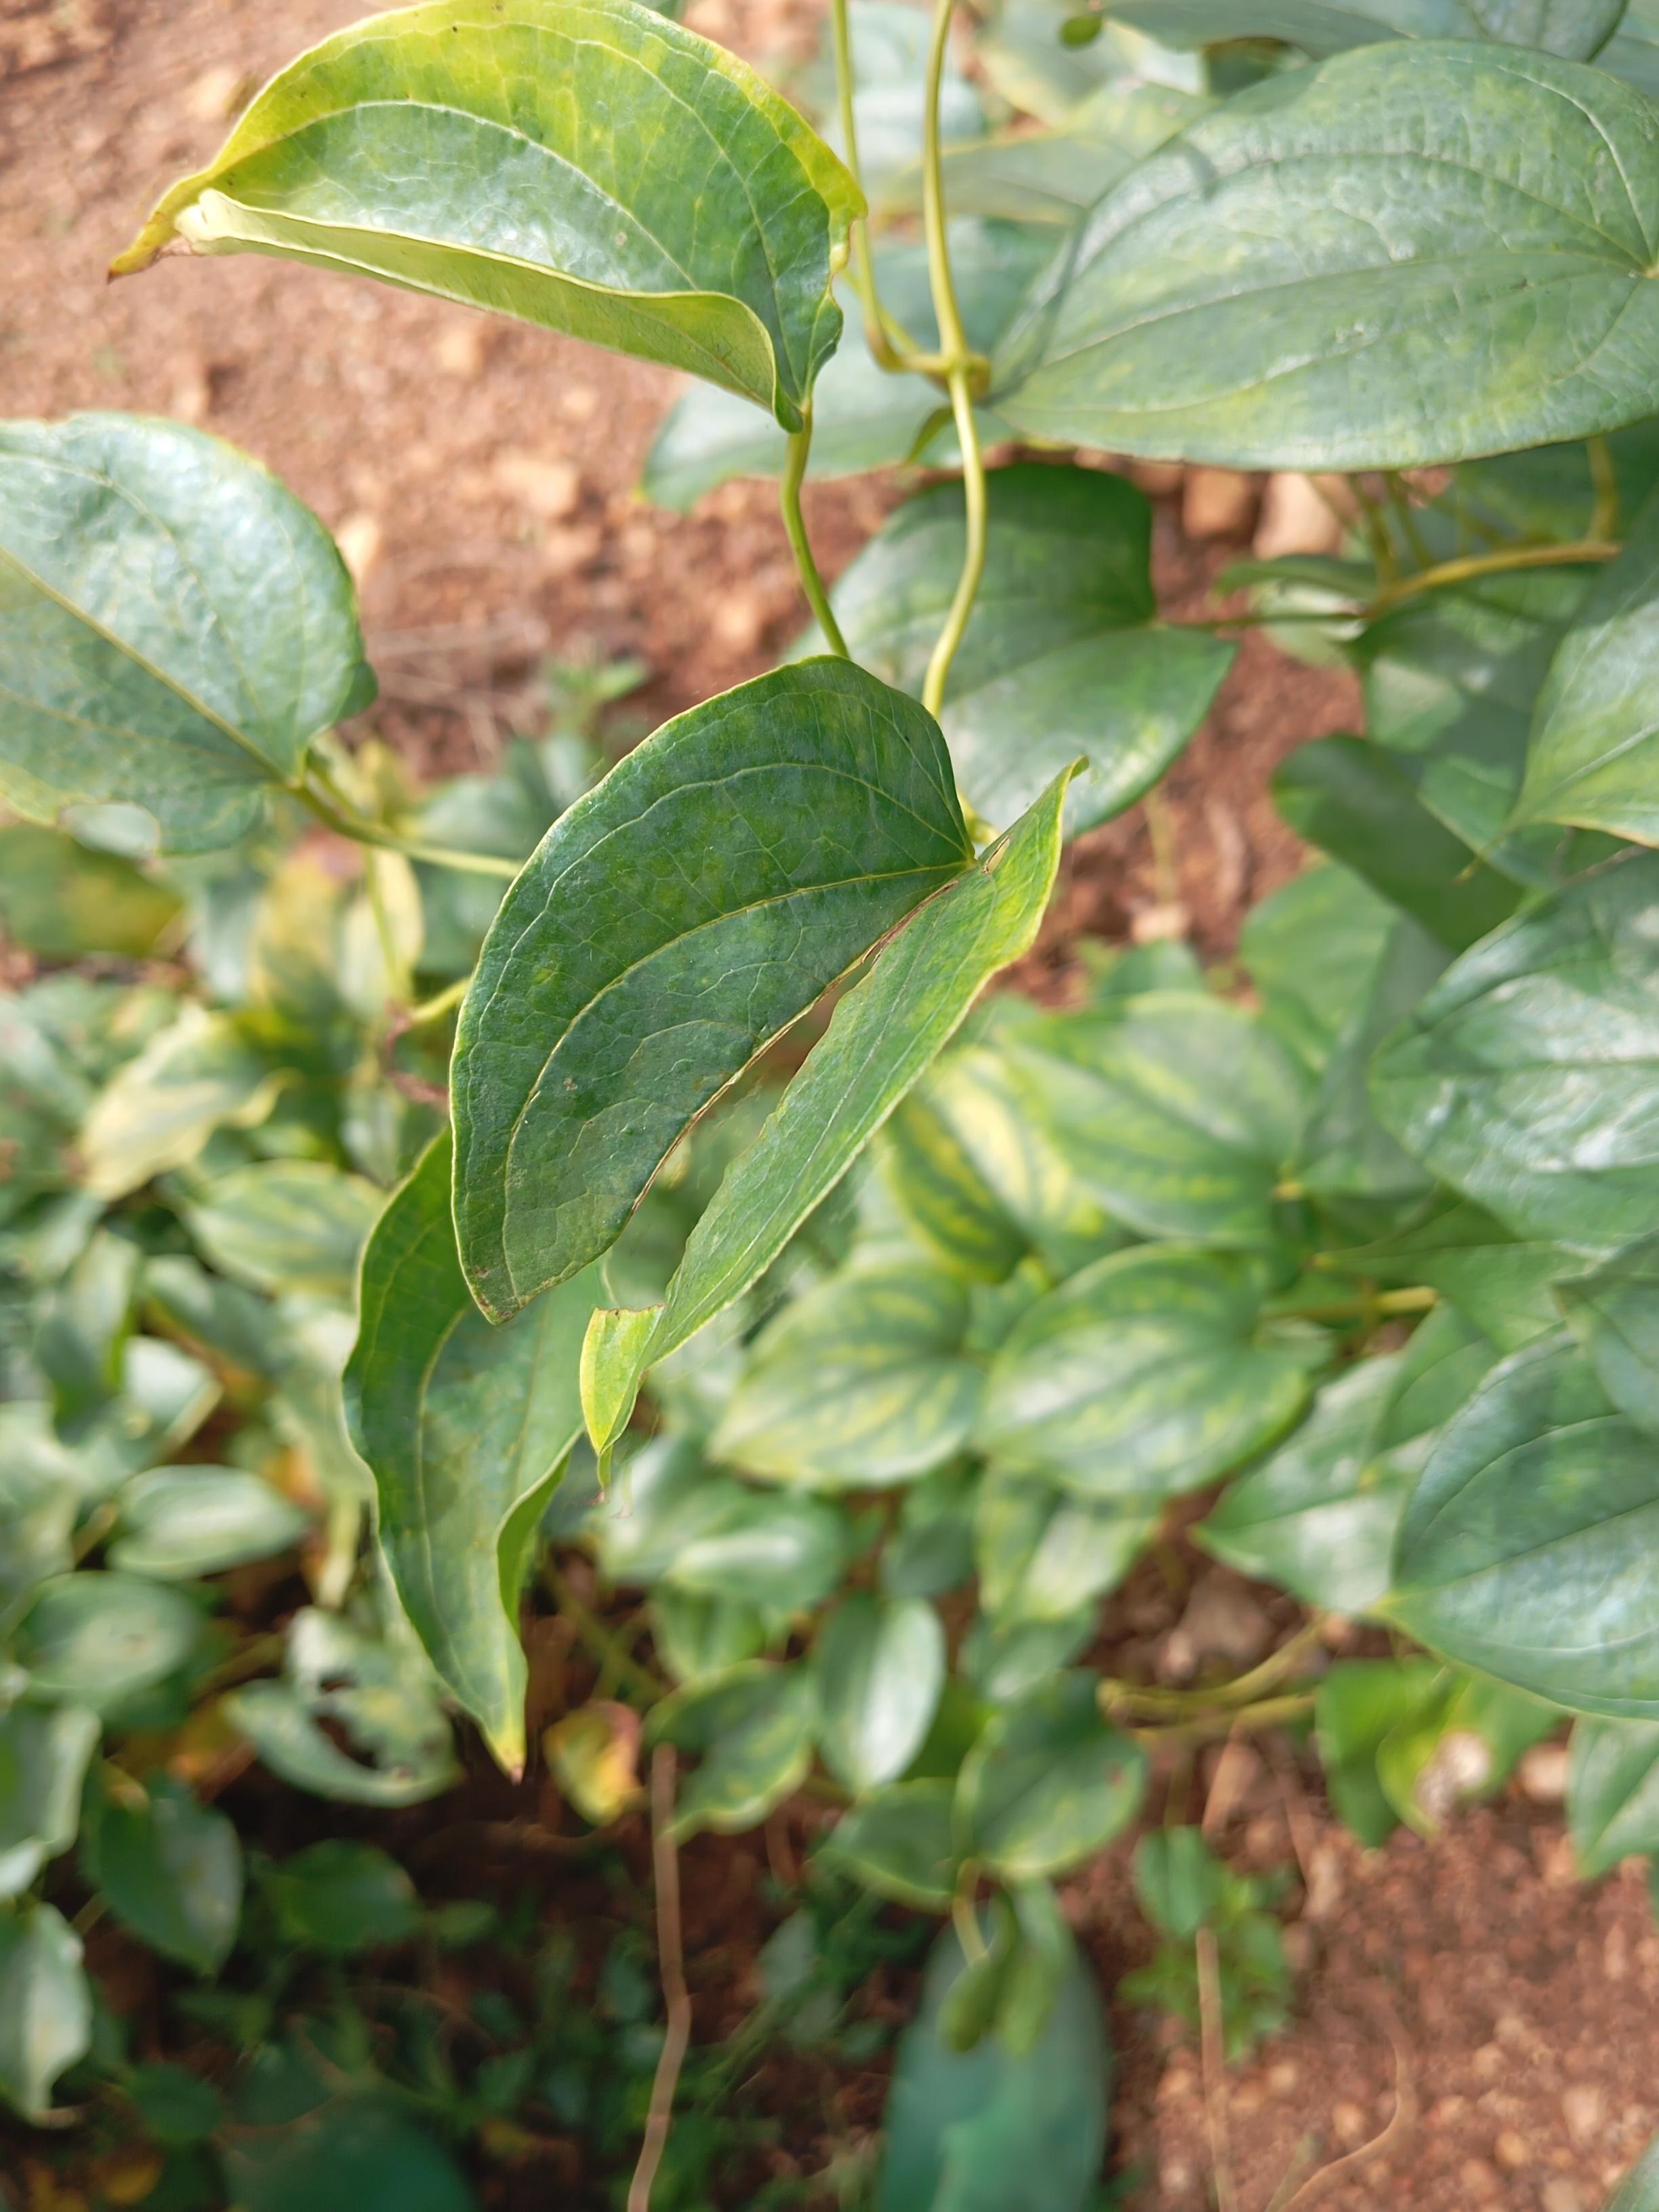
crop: yam
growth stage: maturity
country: Nigeria
